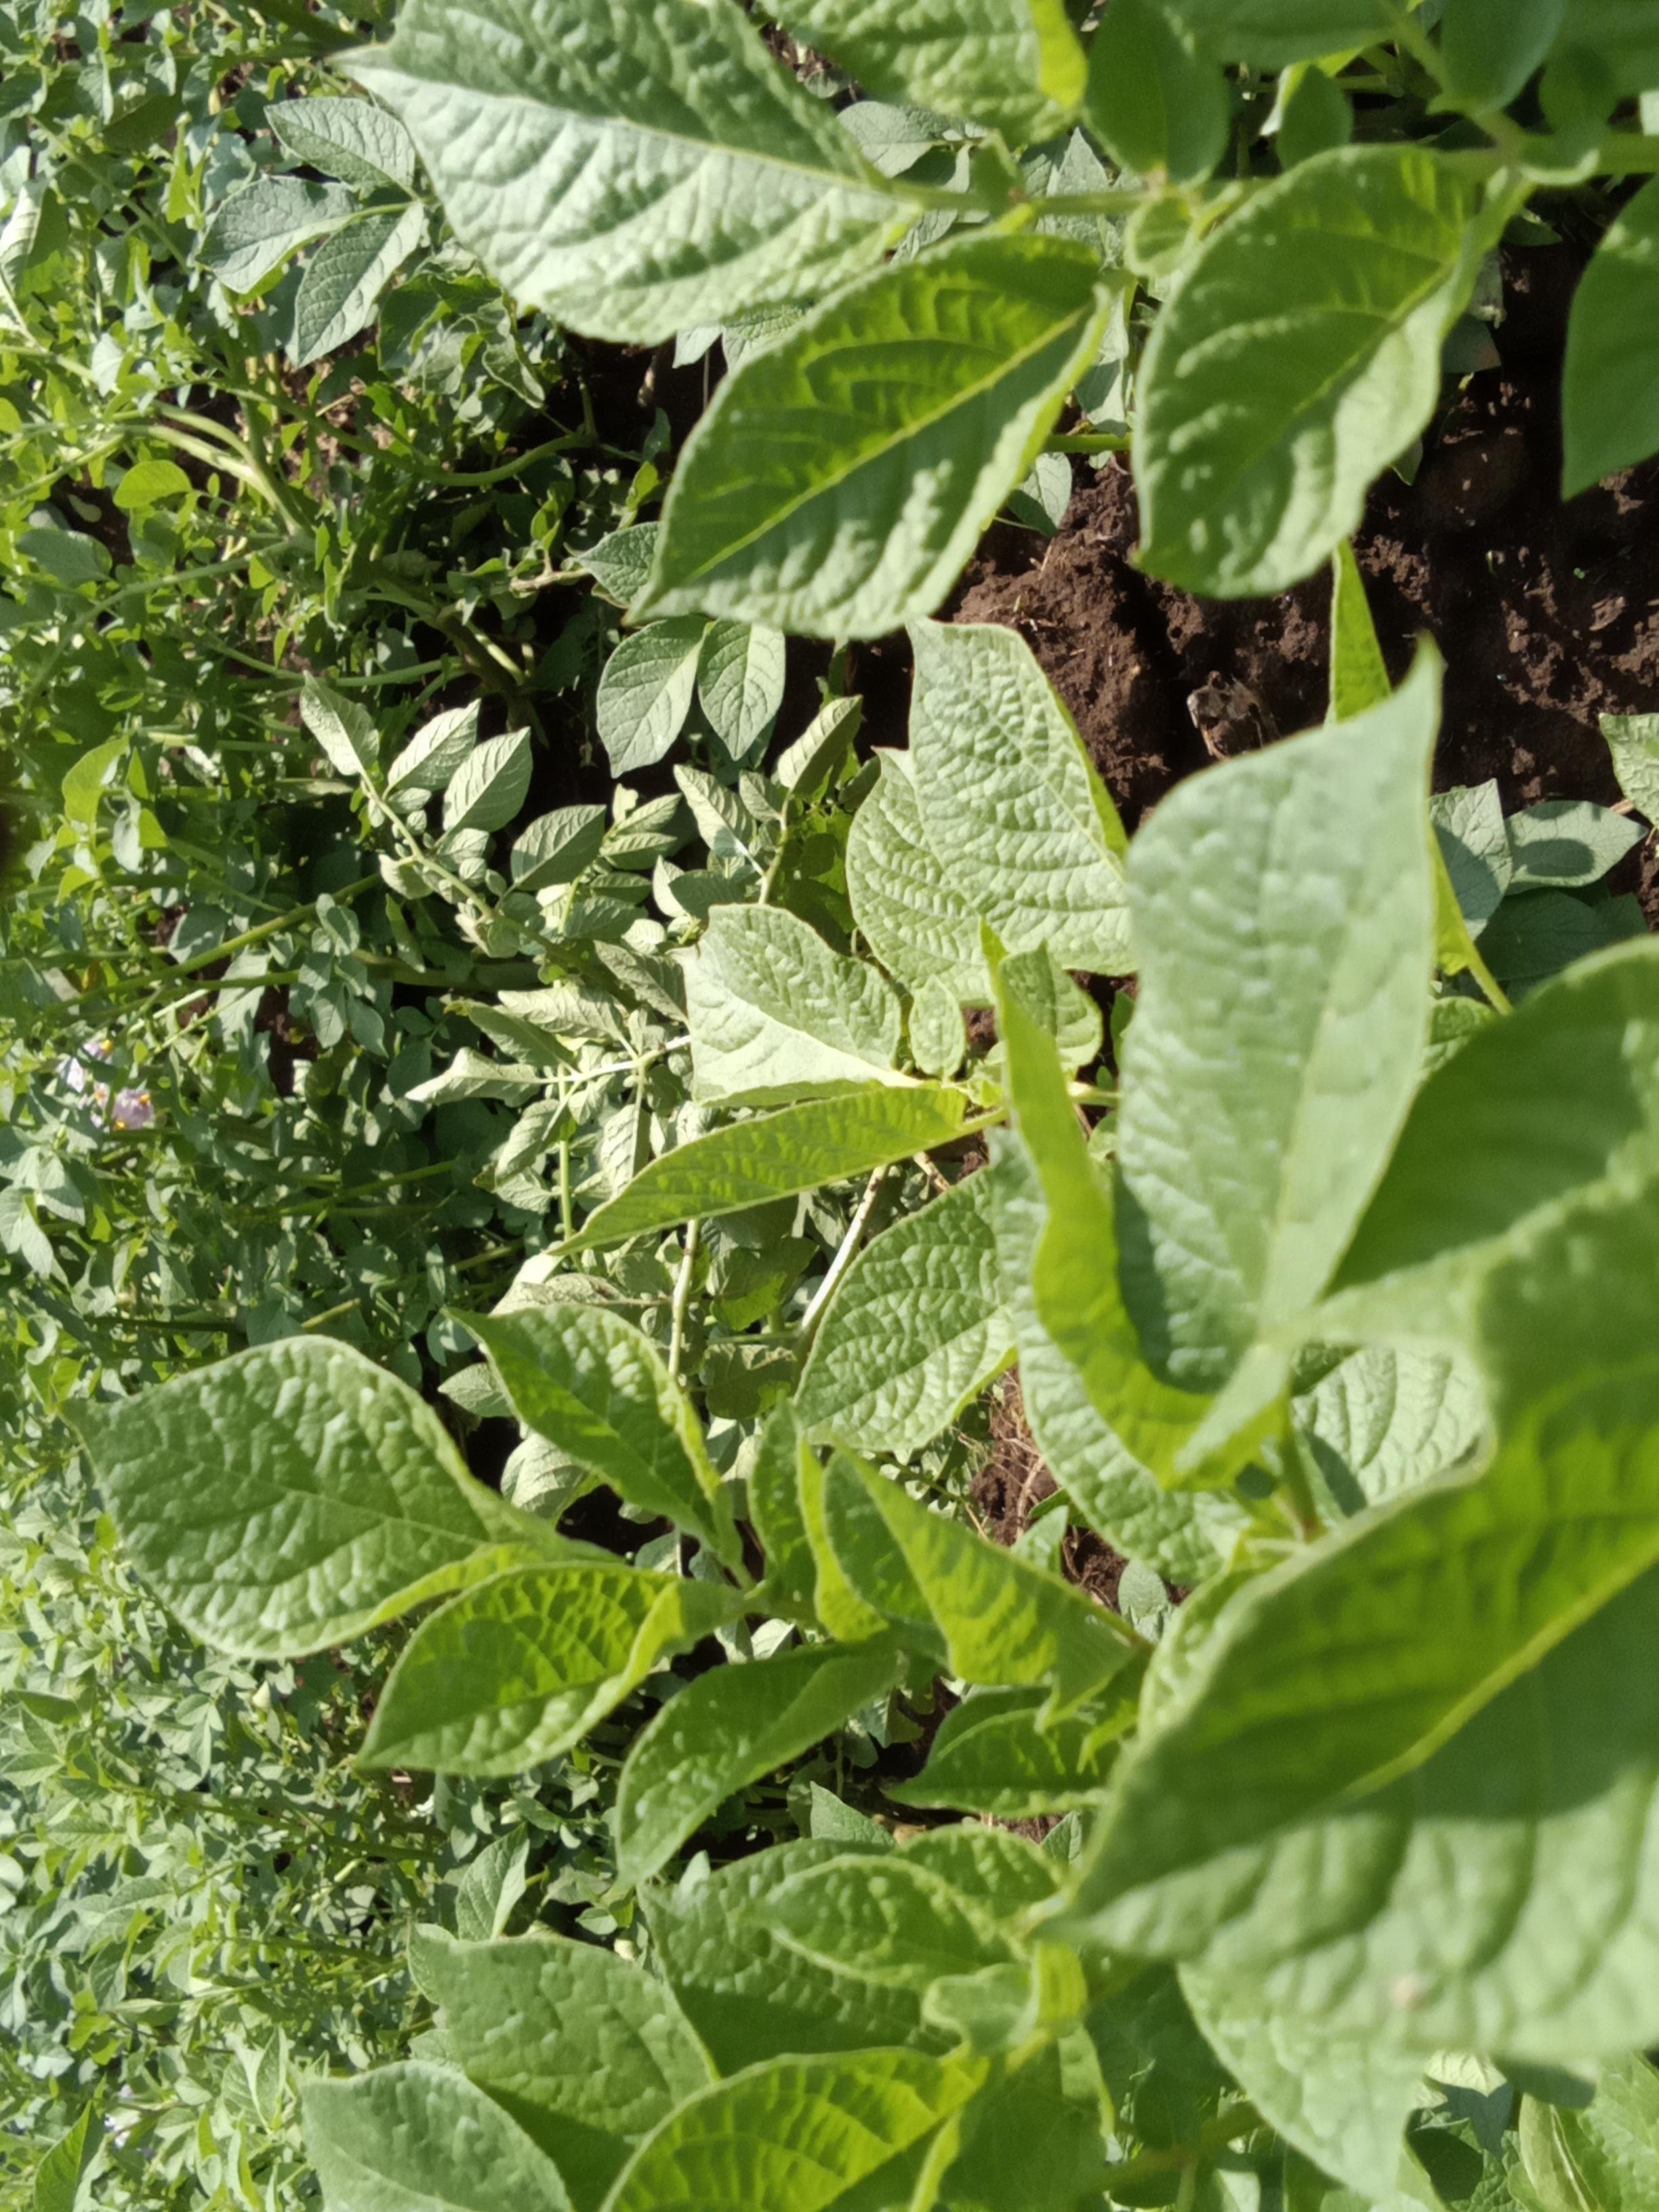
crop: potato
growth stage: flowering
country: Kenya
